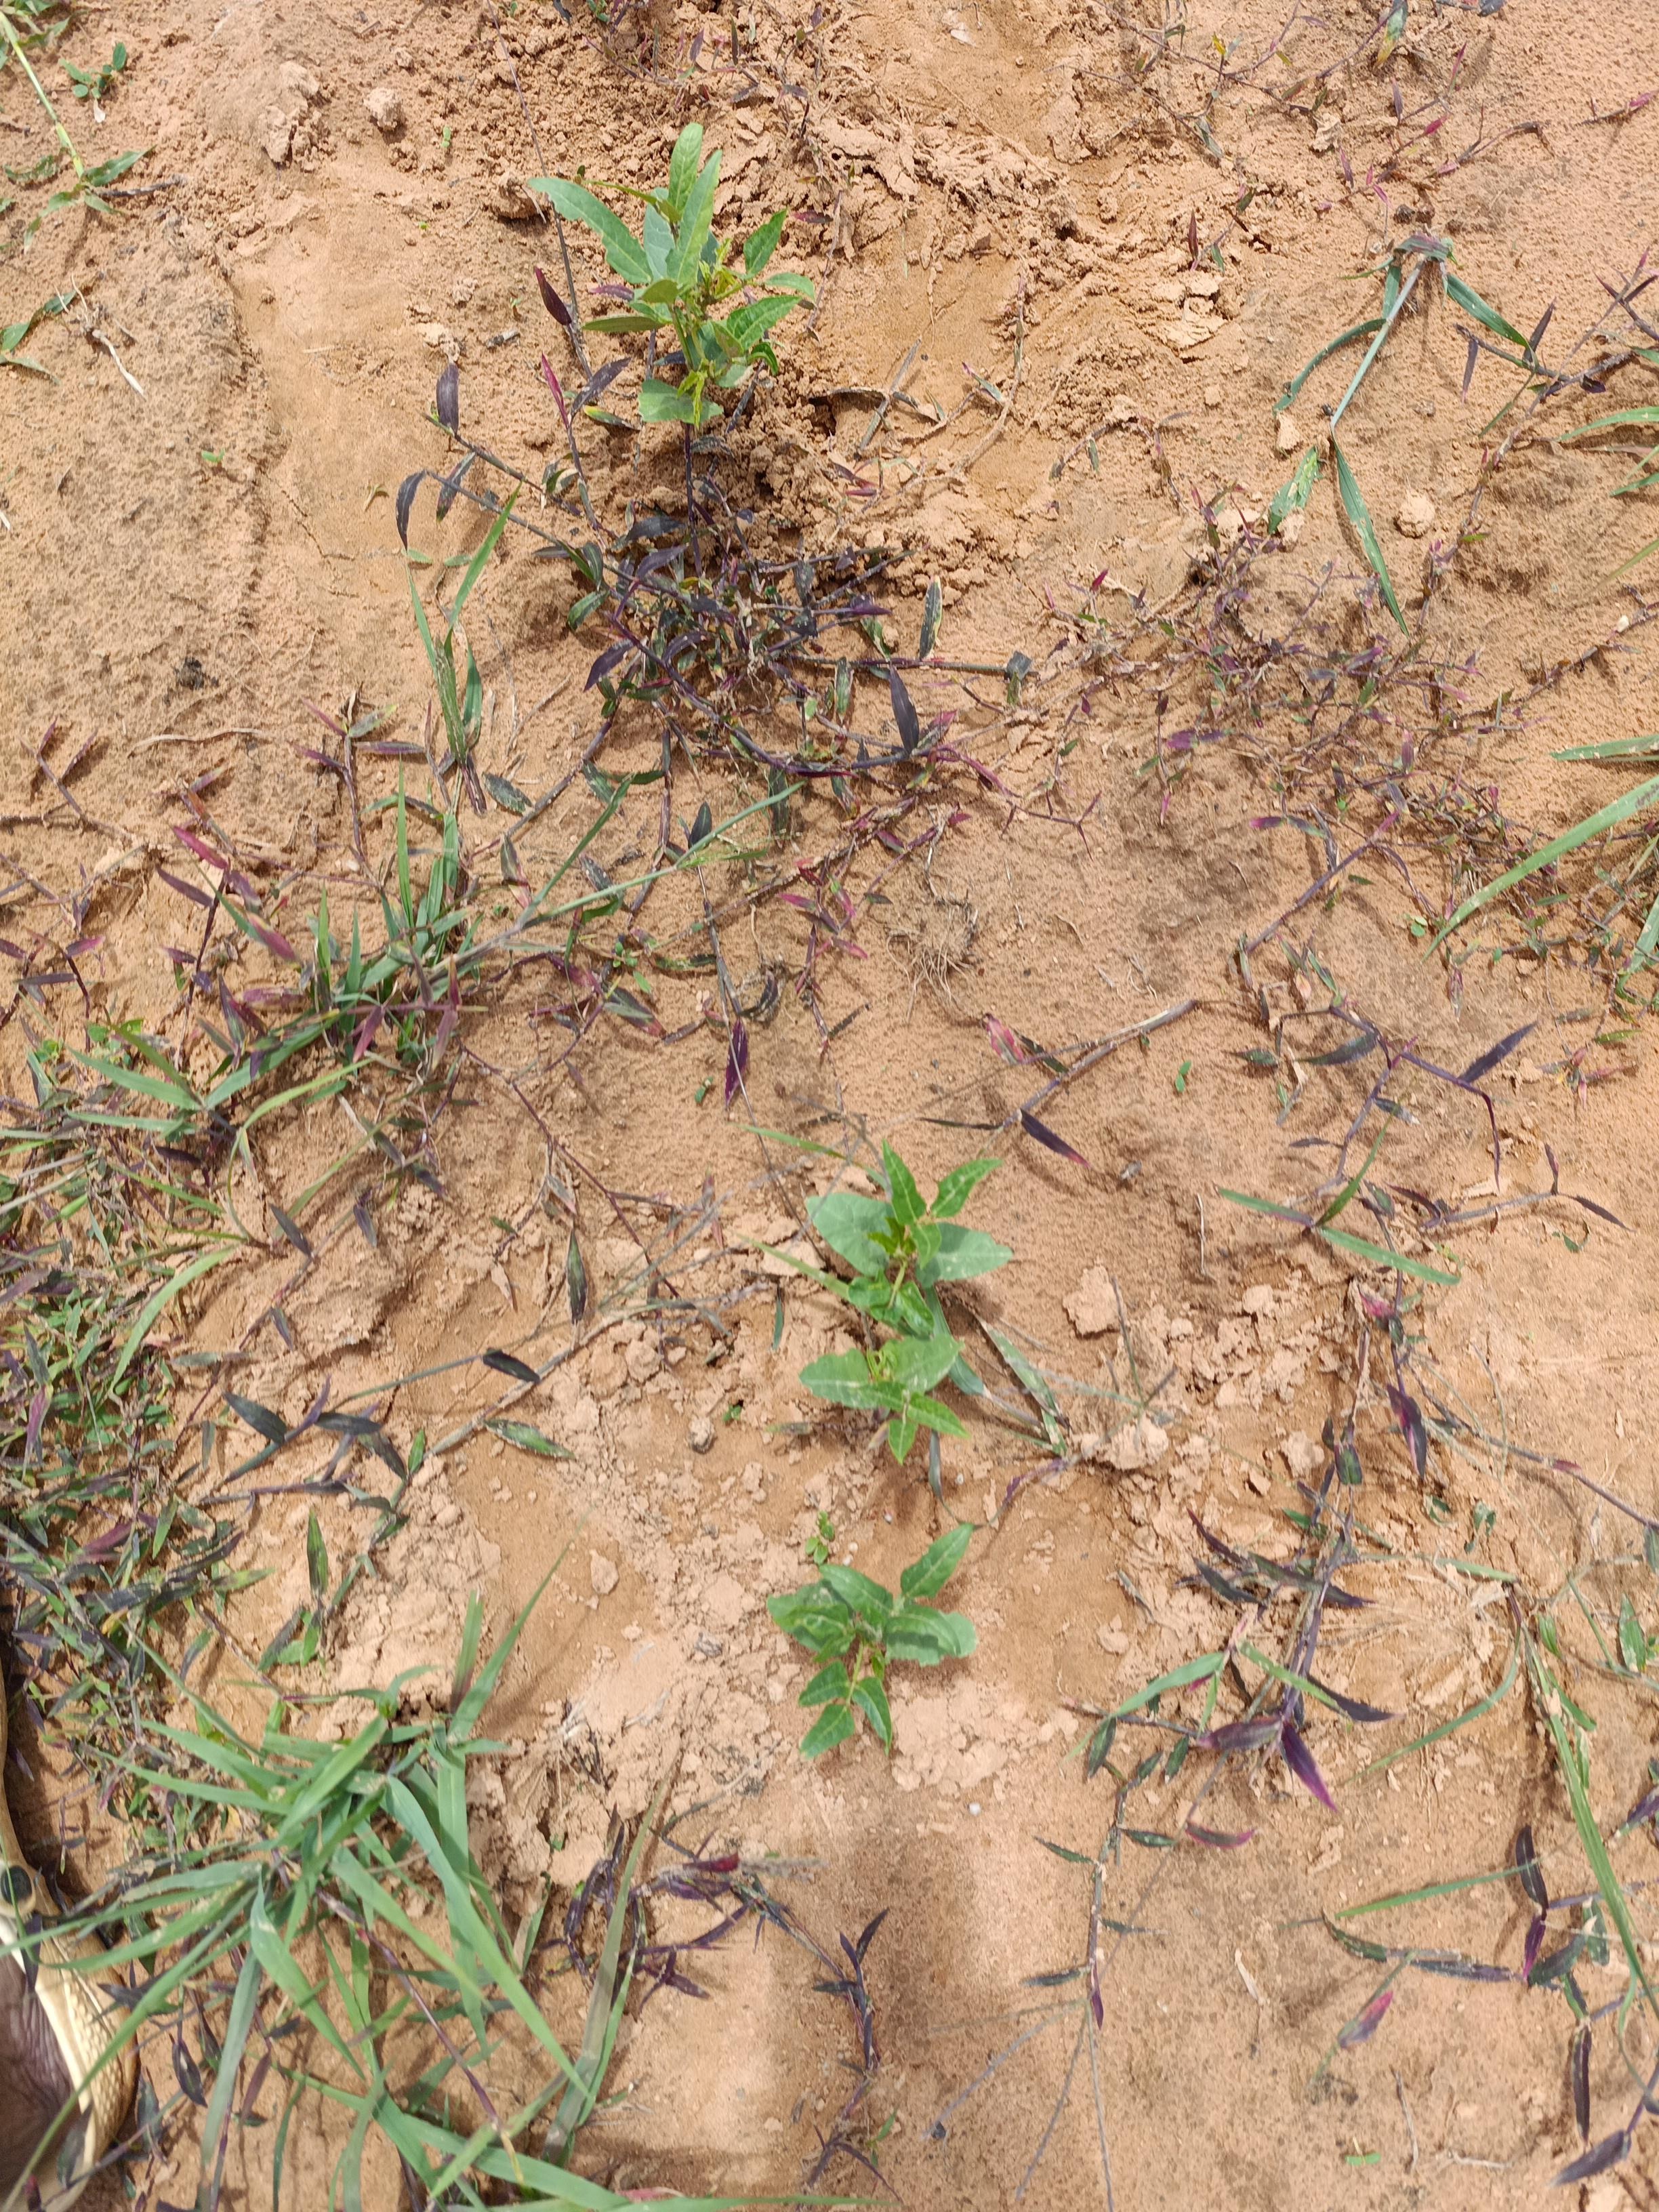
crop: cowpea
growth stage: emergence
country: Nigeria
